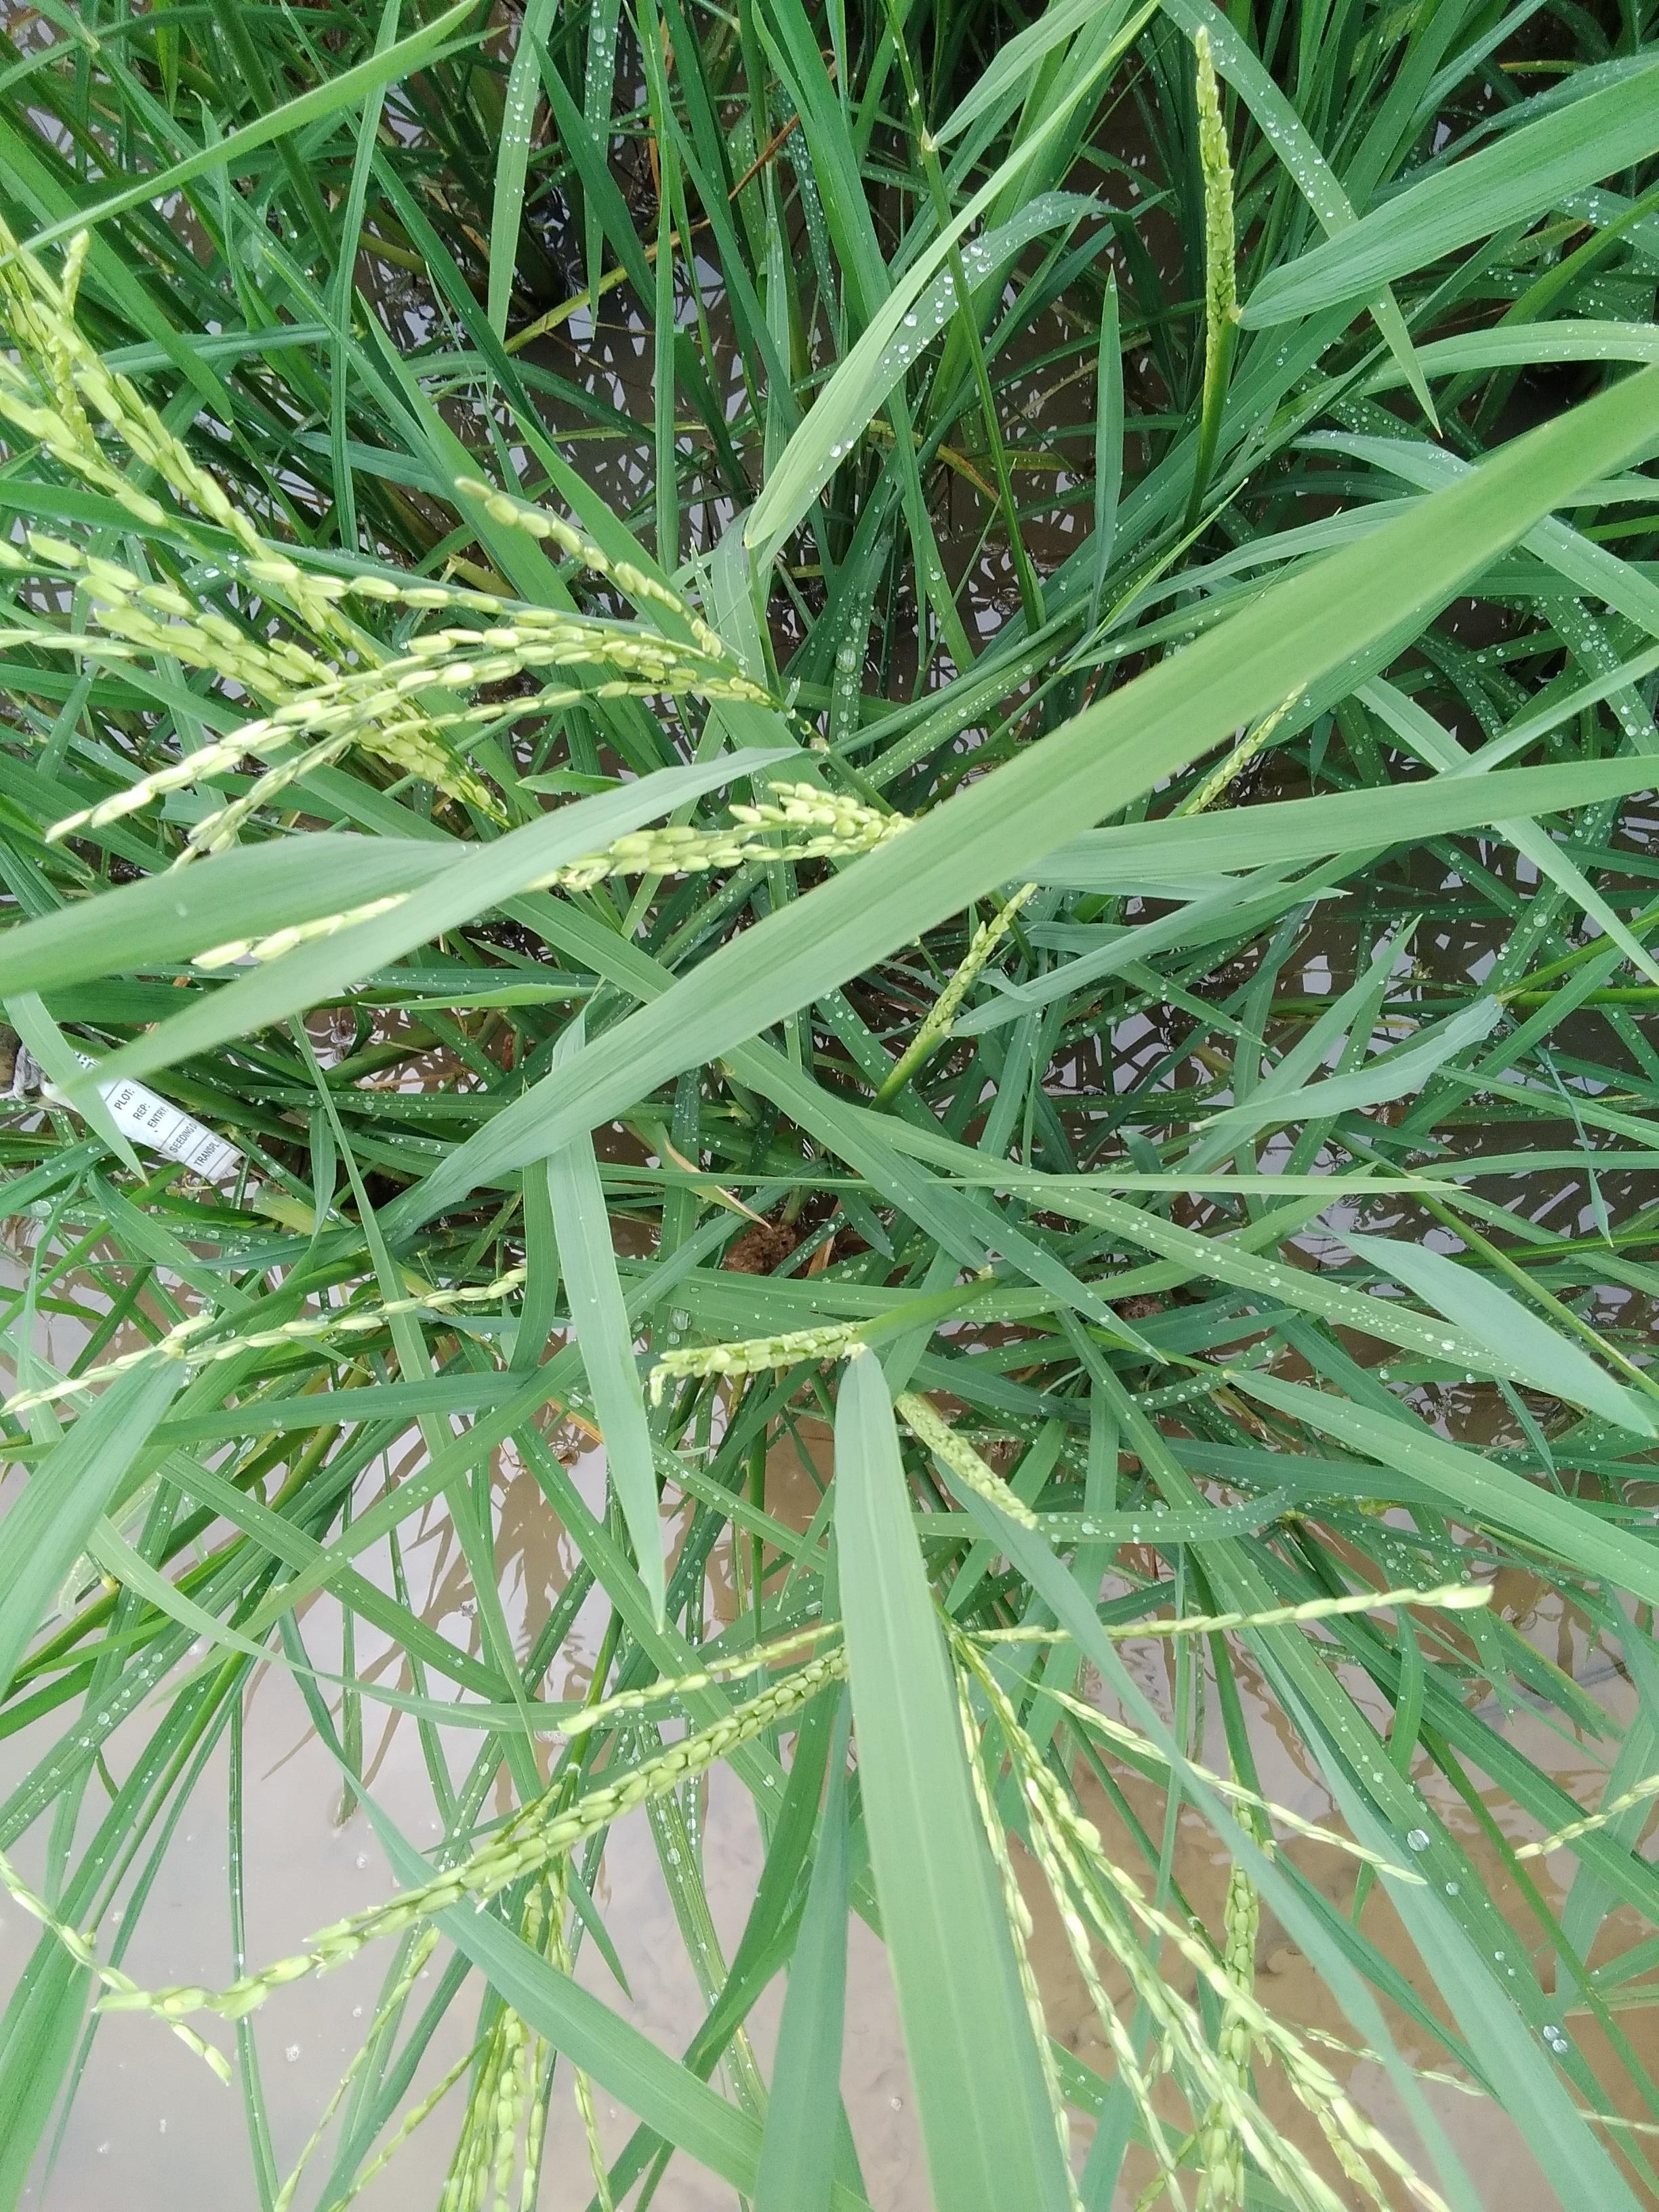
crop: rice
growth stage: flowering
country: Nigeria
